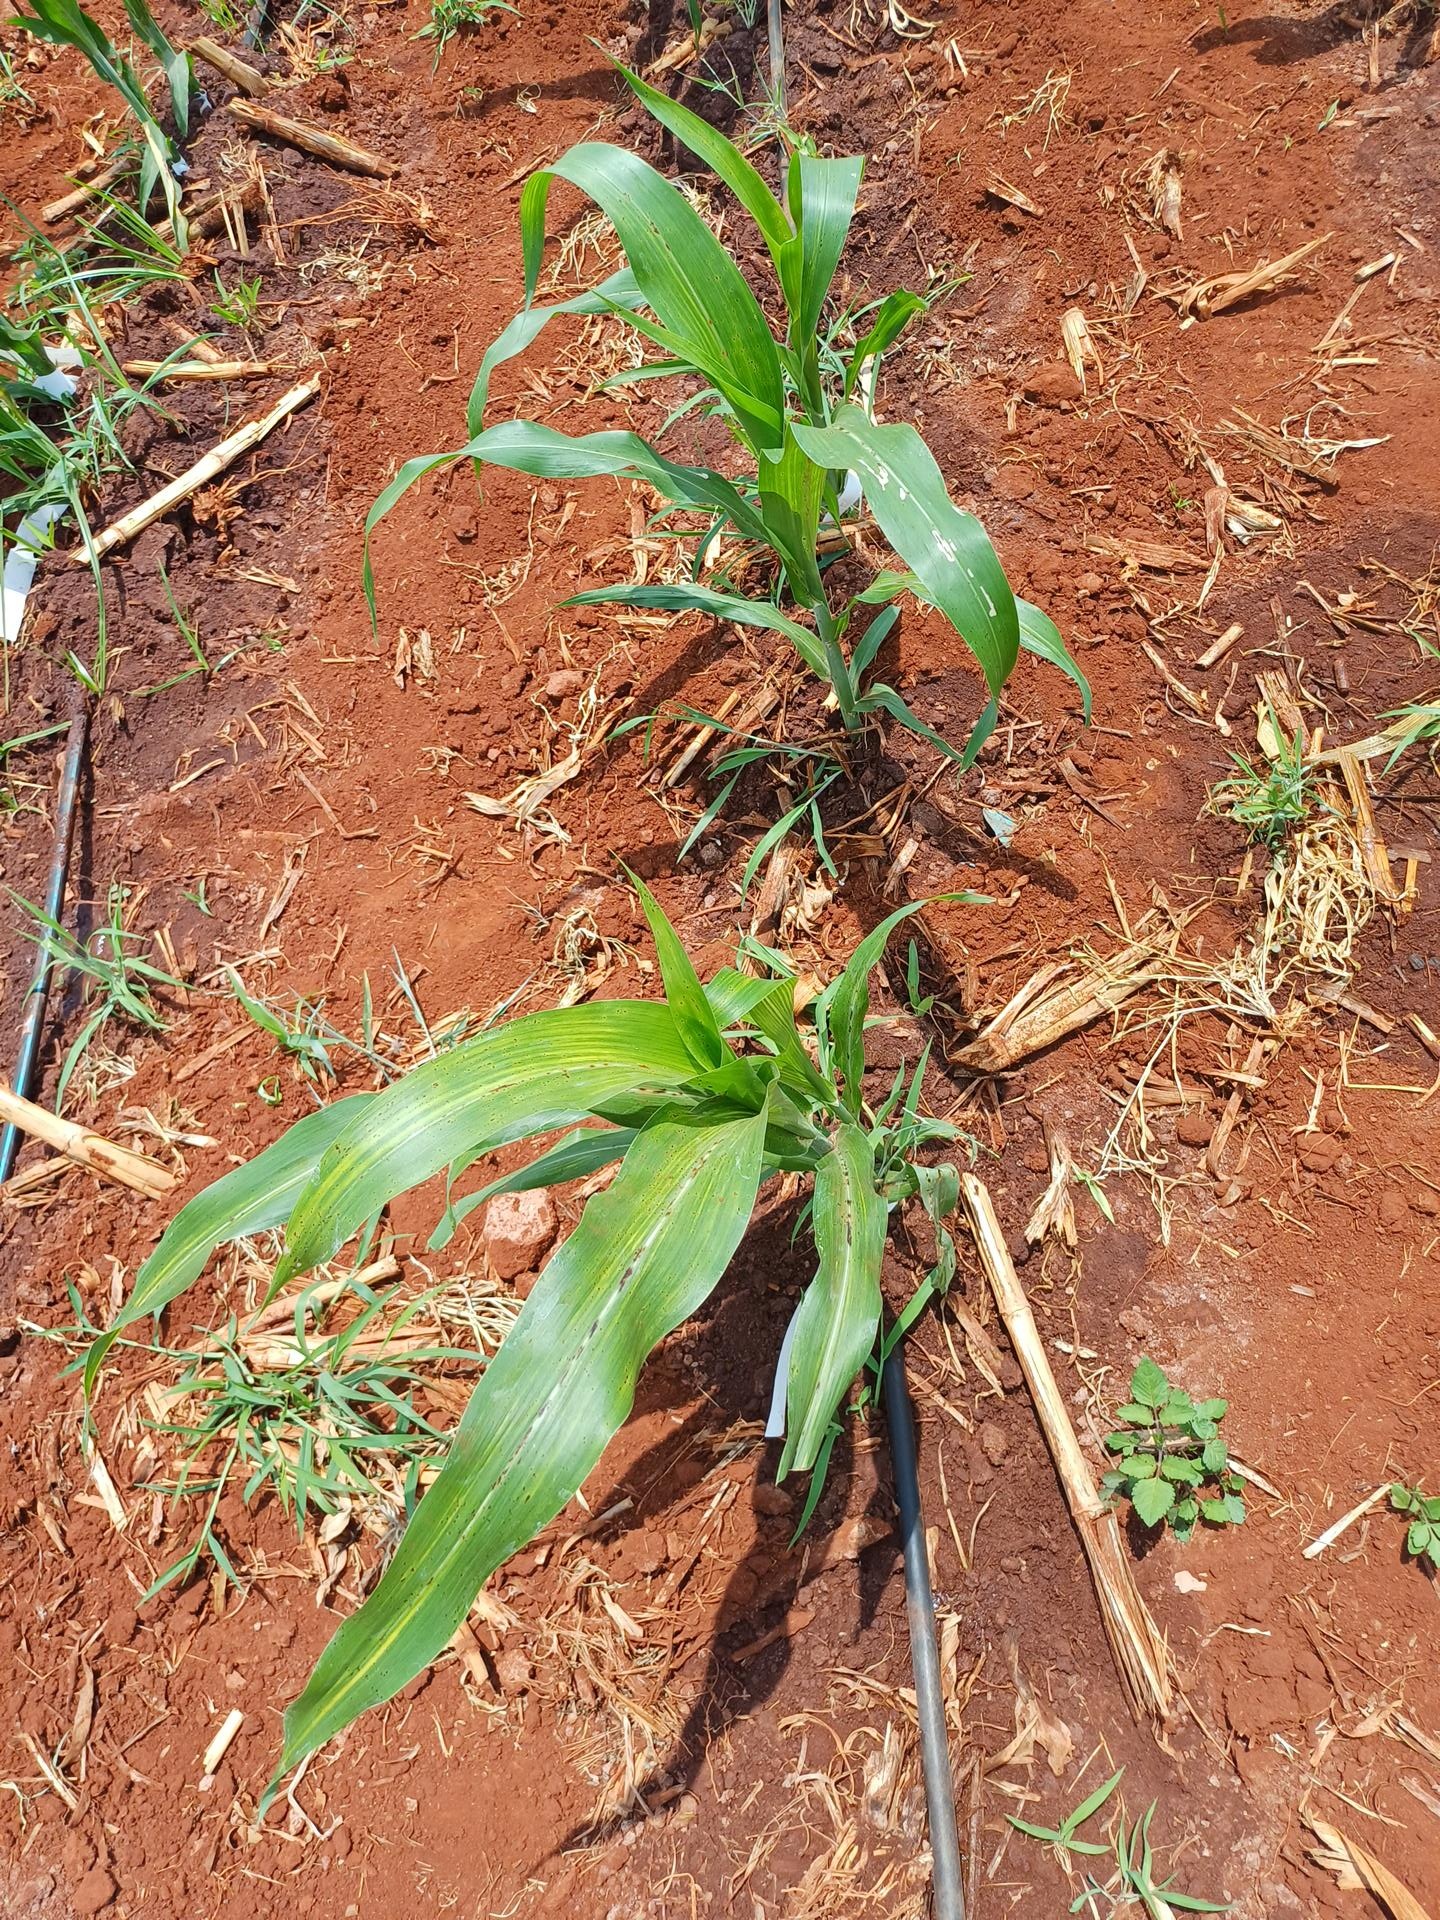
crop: sorghum
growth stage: vegetative
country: Kenya
